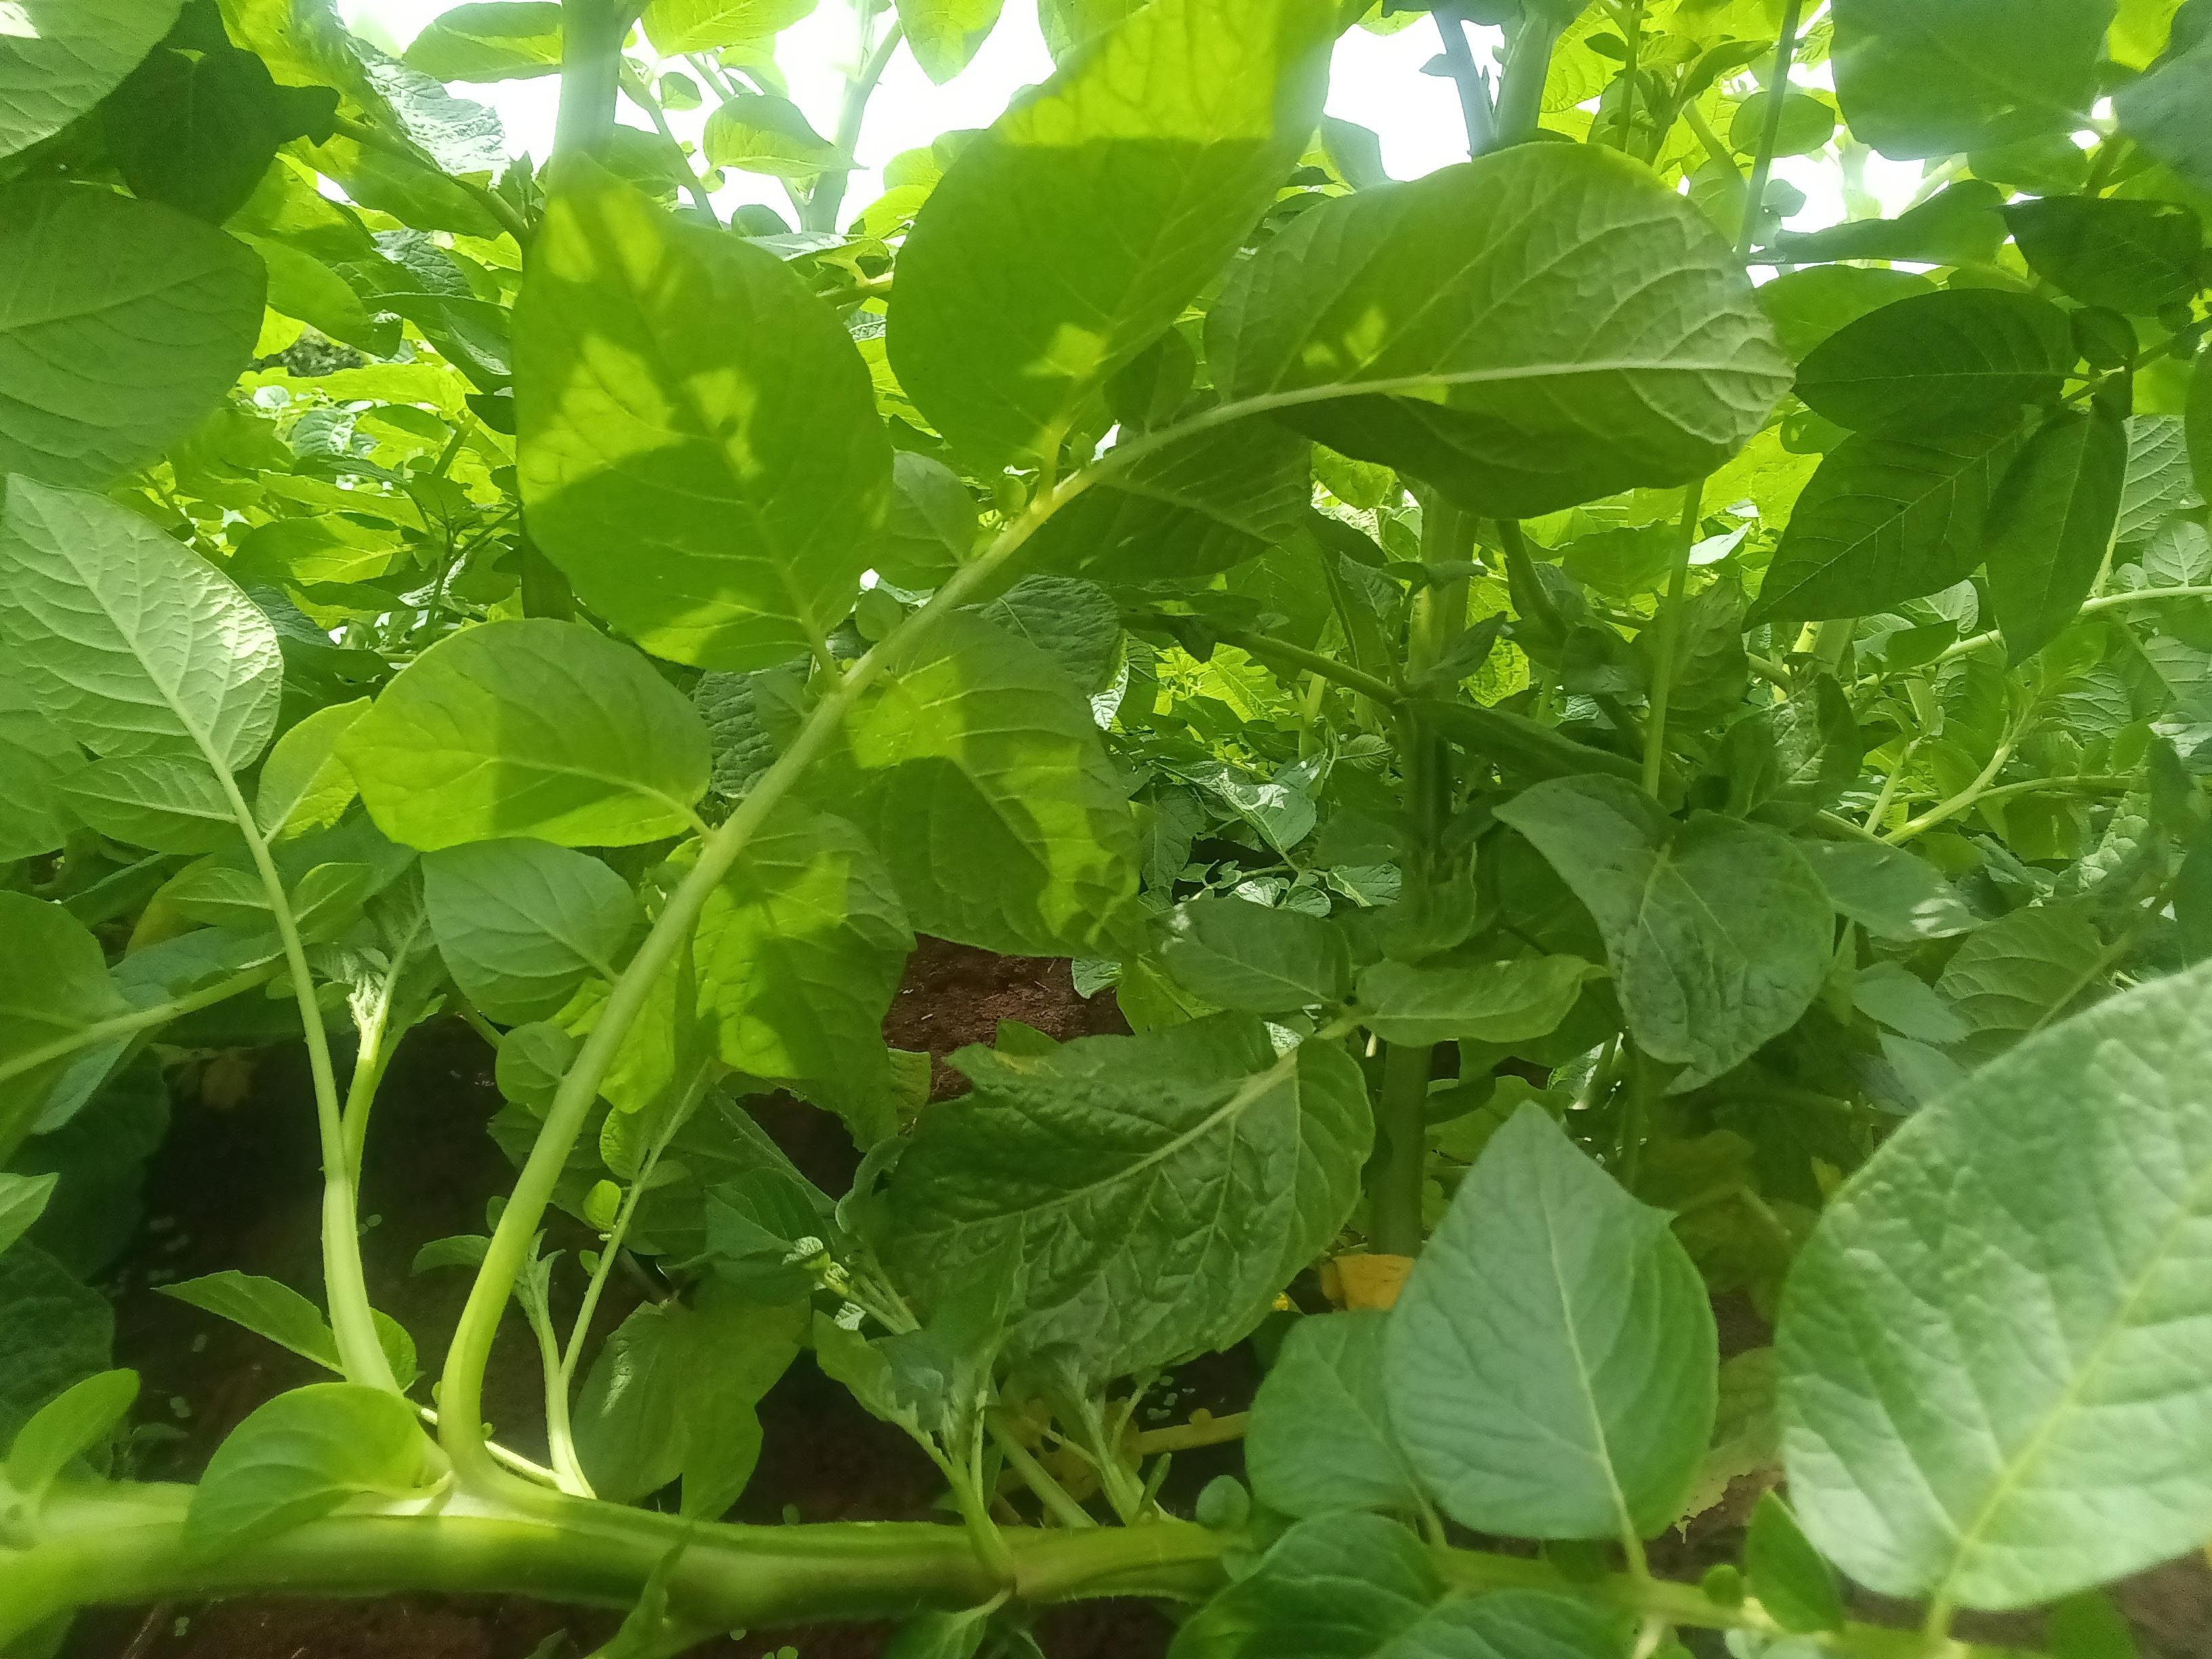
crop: potato
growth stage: vegetative
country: Kenya
